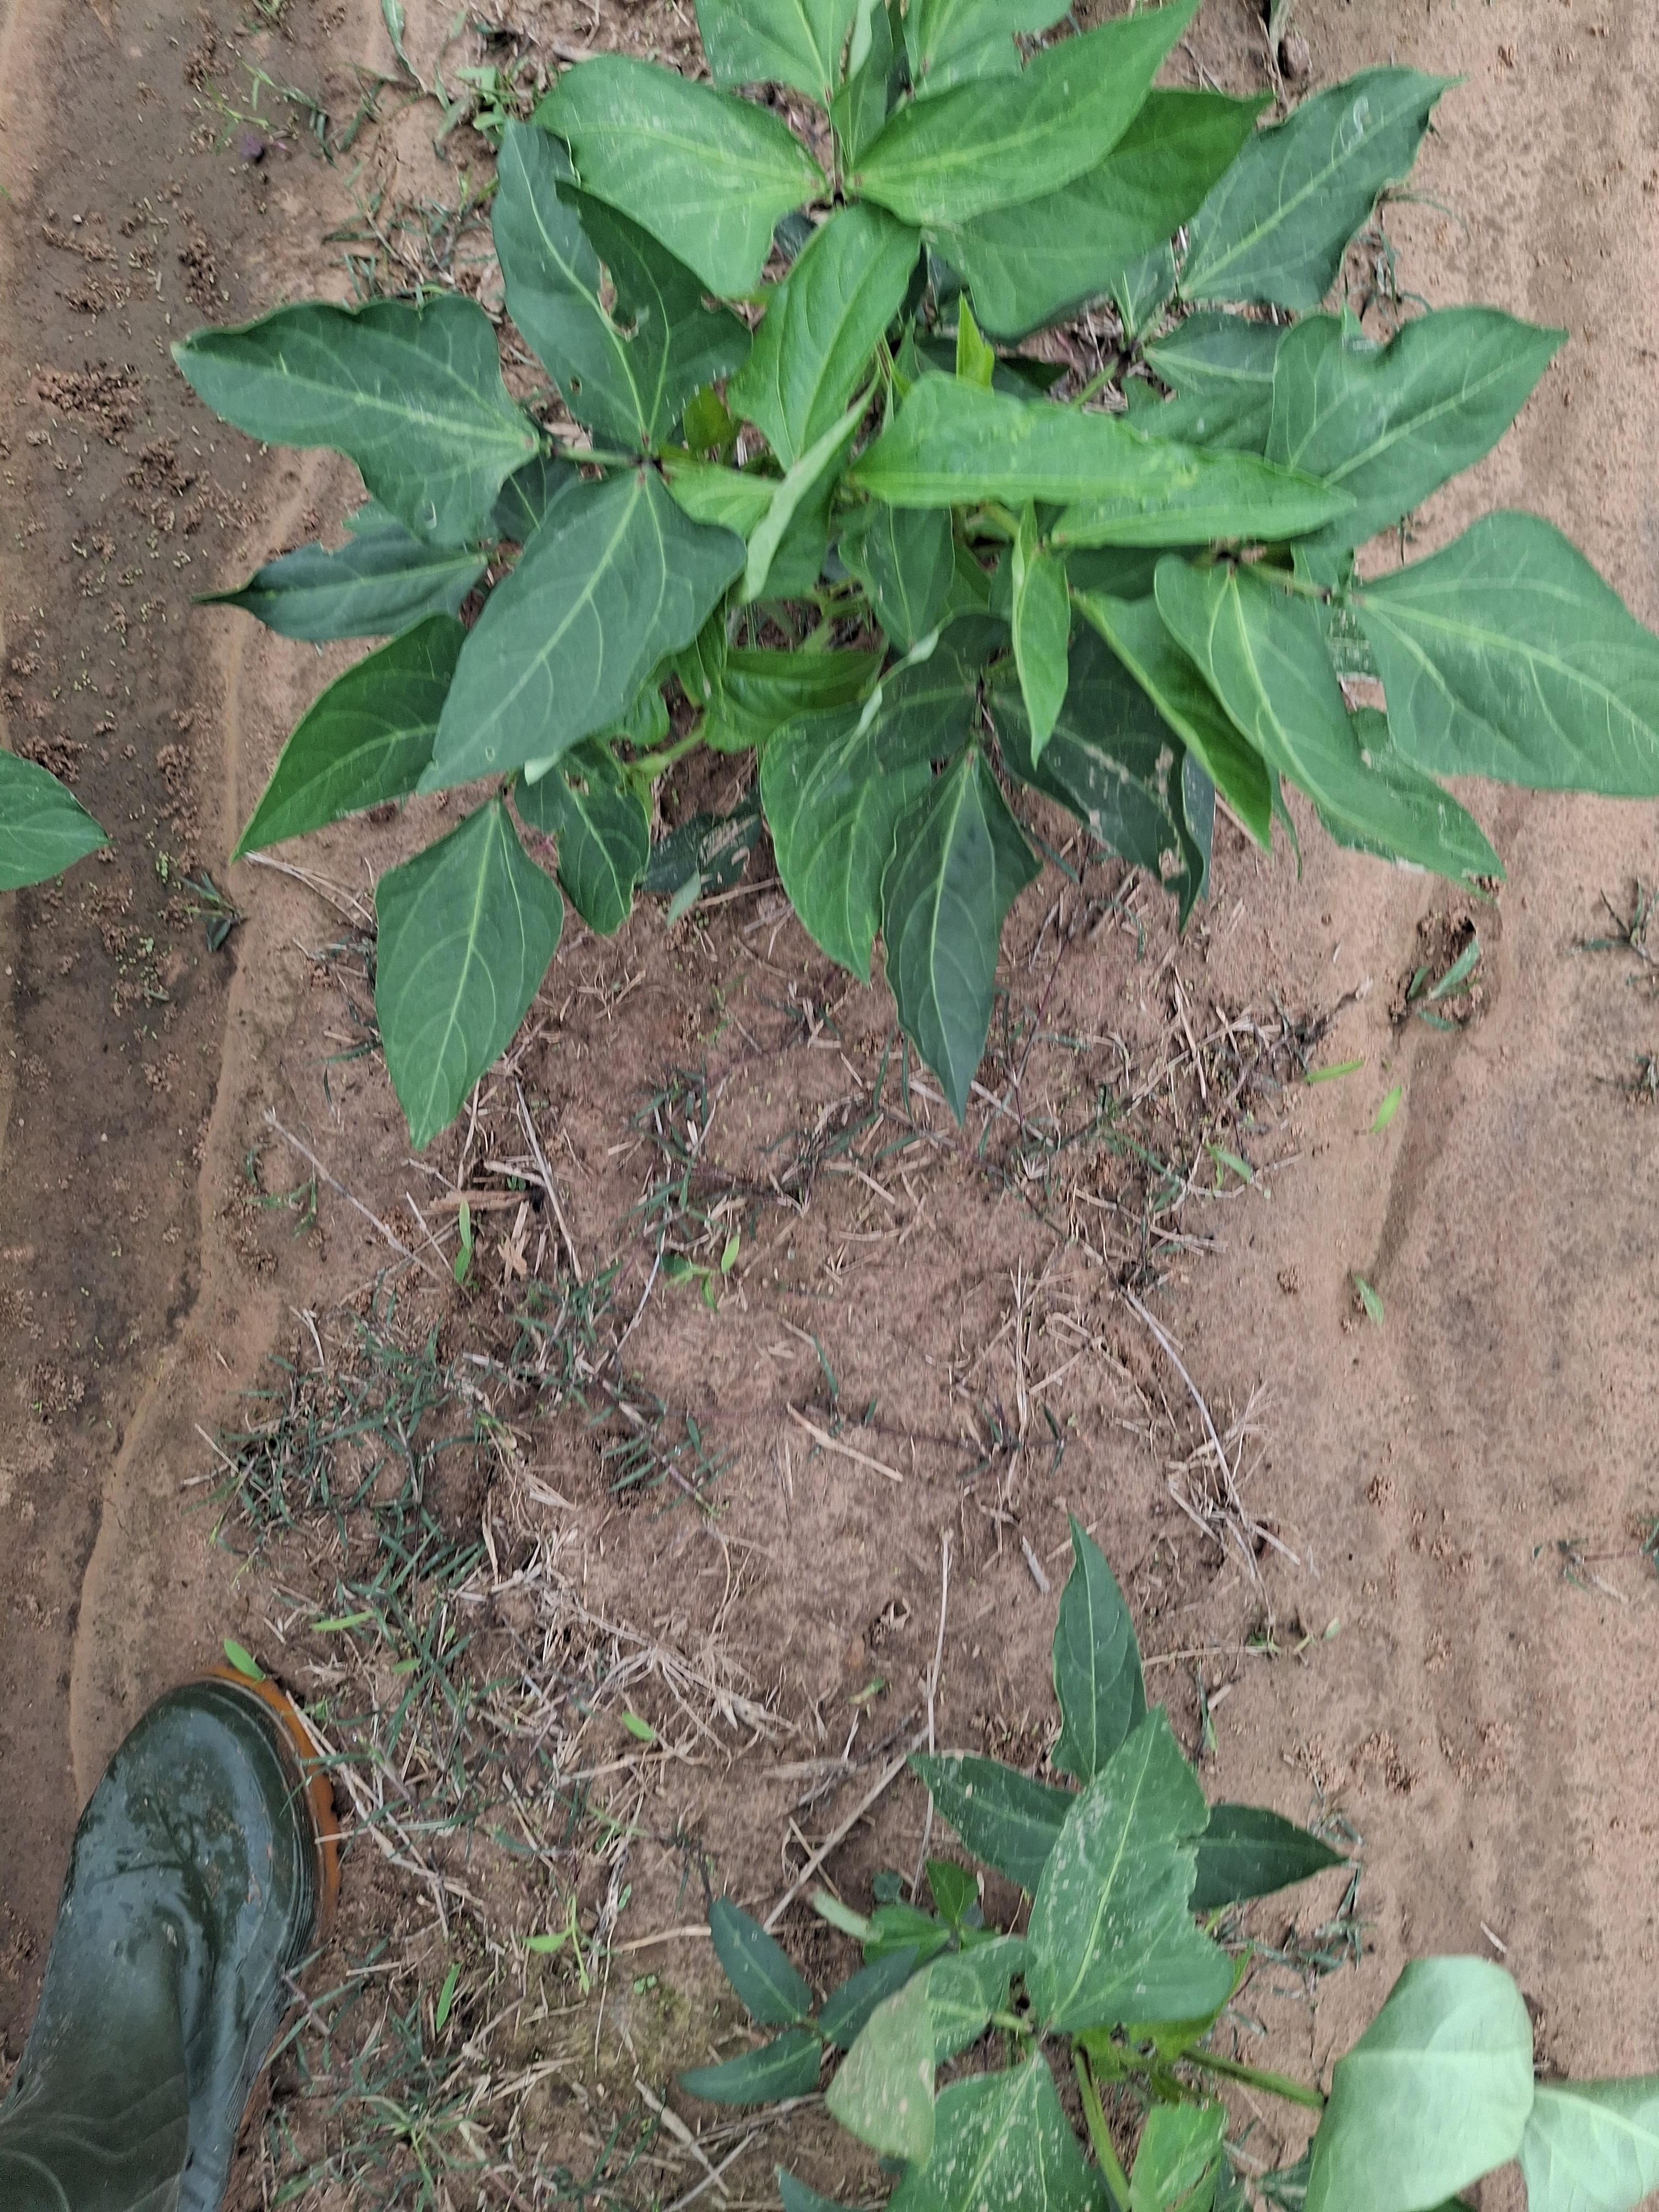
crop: cowpea
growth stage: vegetative
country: Nigeria
